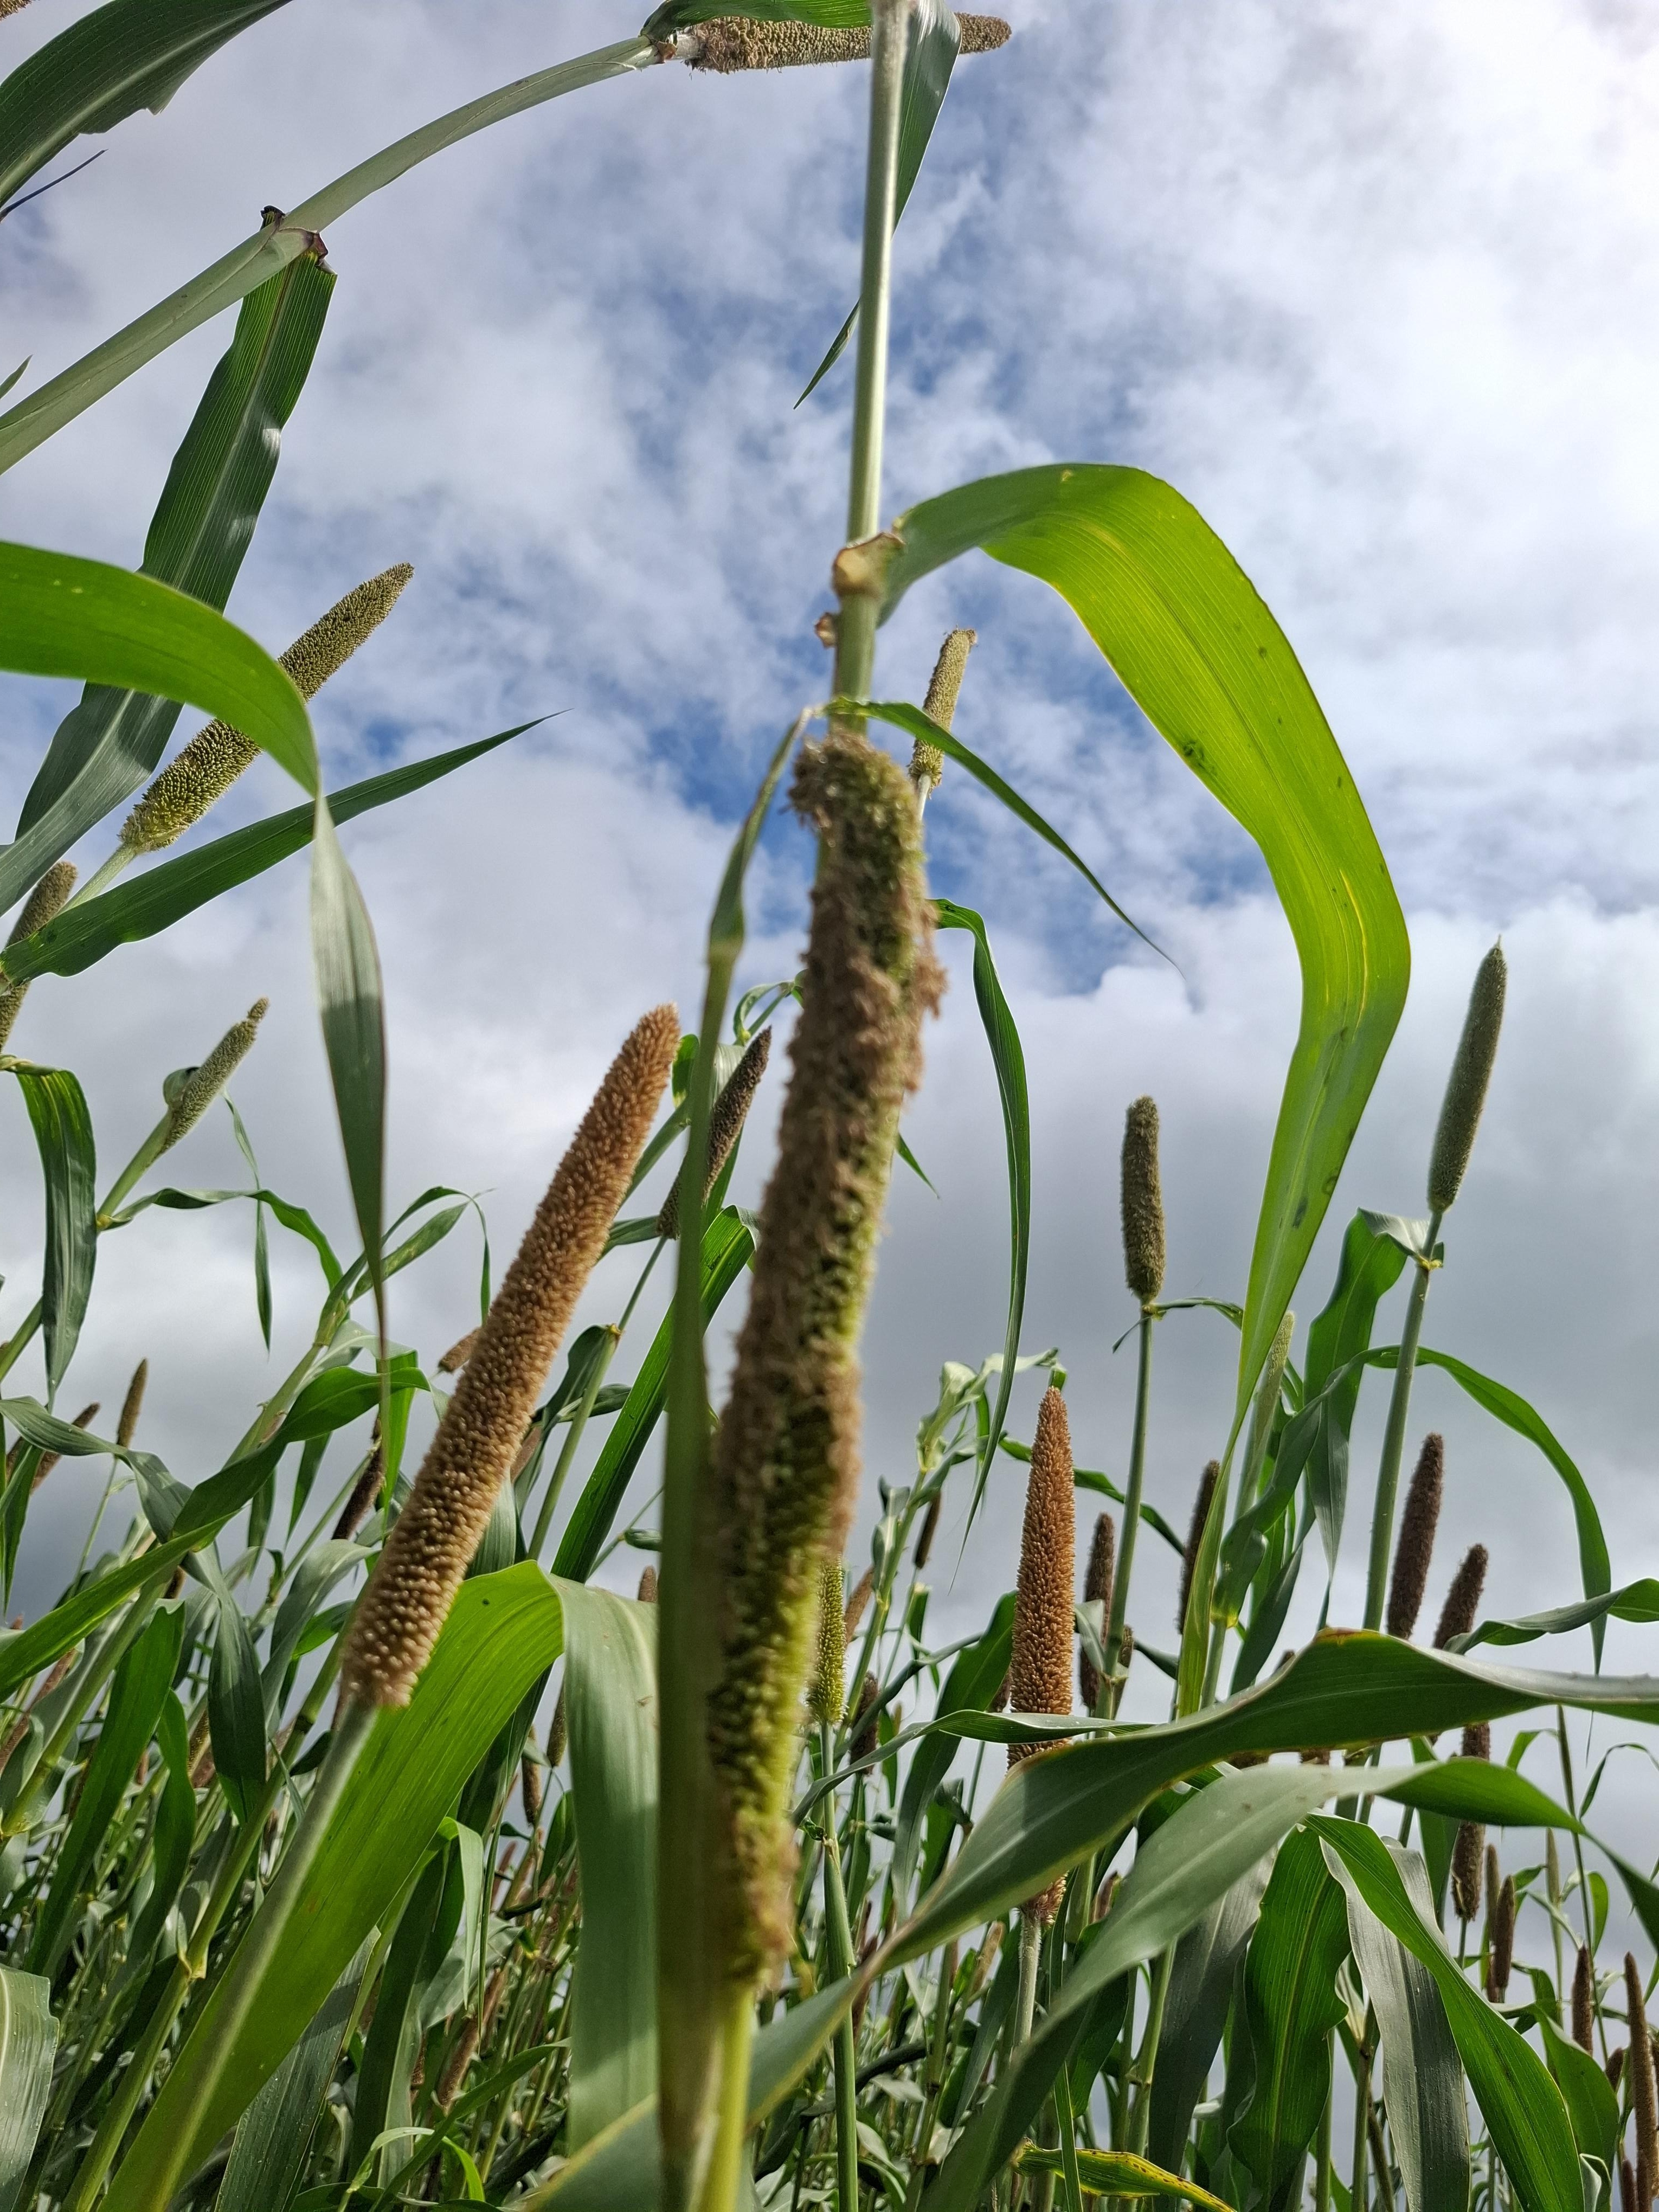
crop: pearl millet
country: Tanzania
